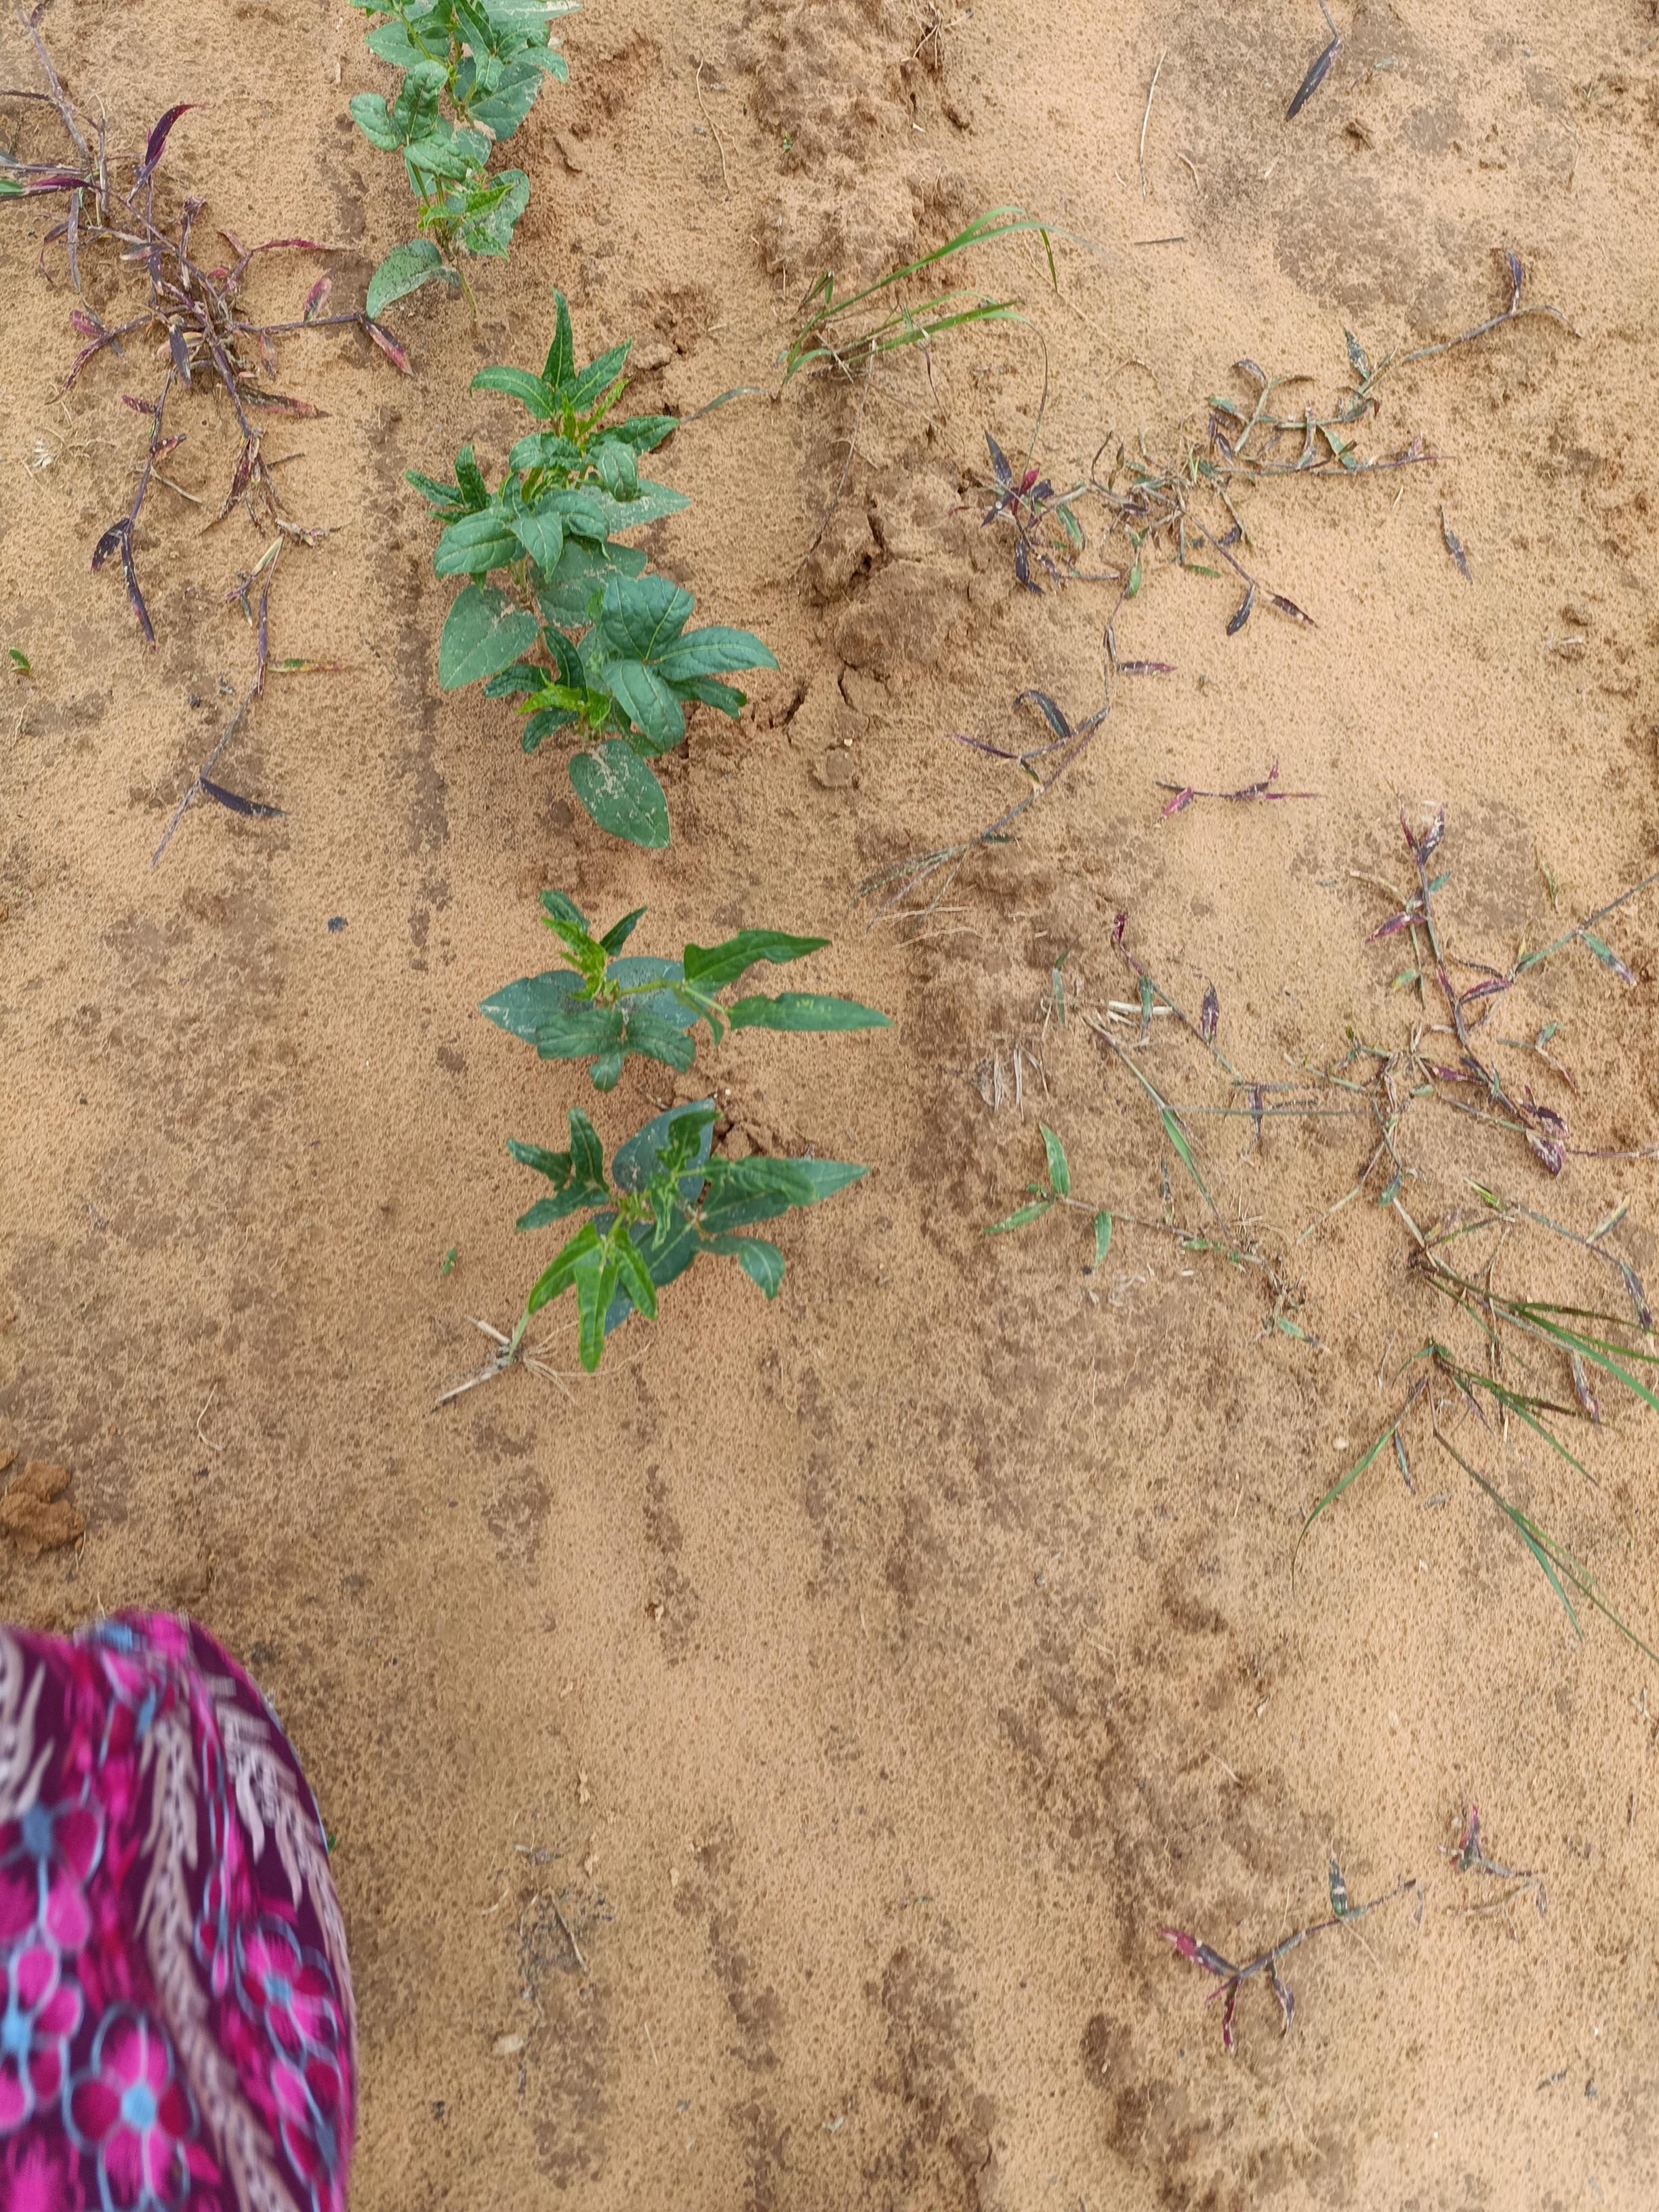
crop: cowpea
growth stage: emergence
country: Nigeria
